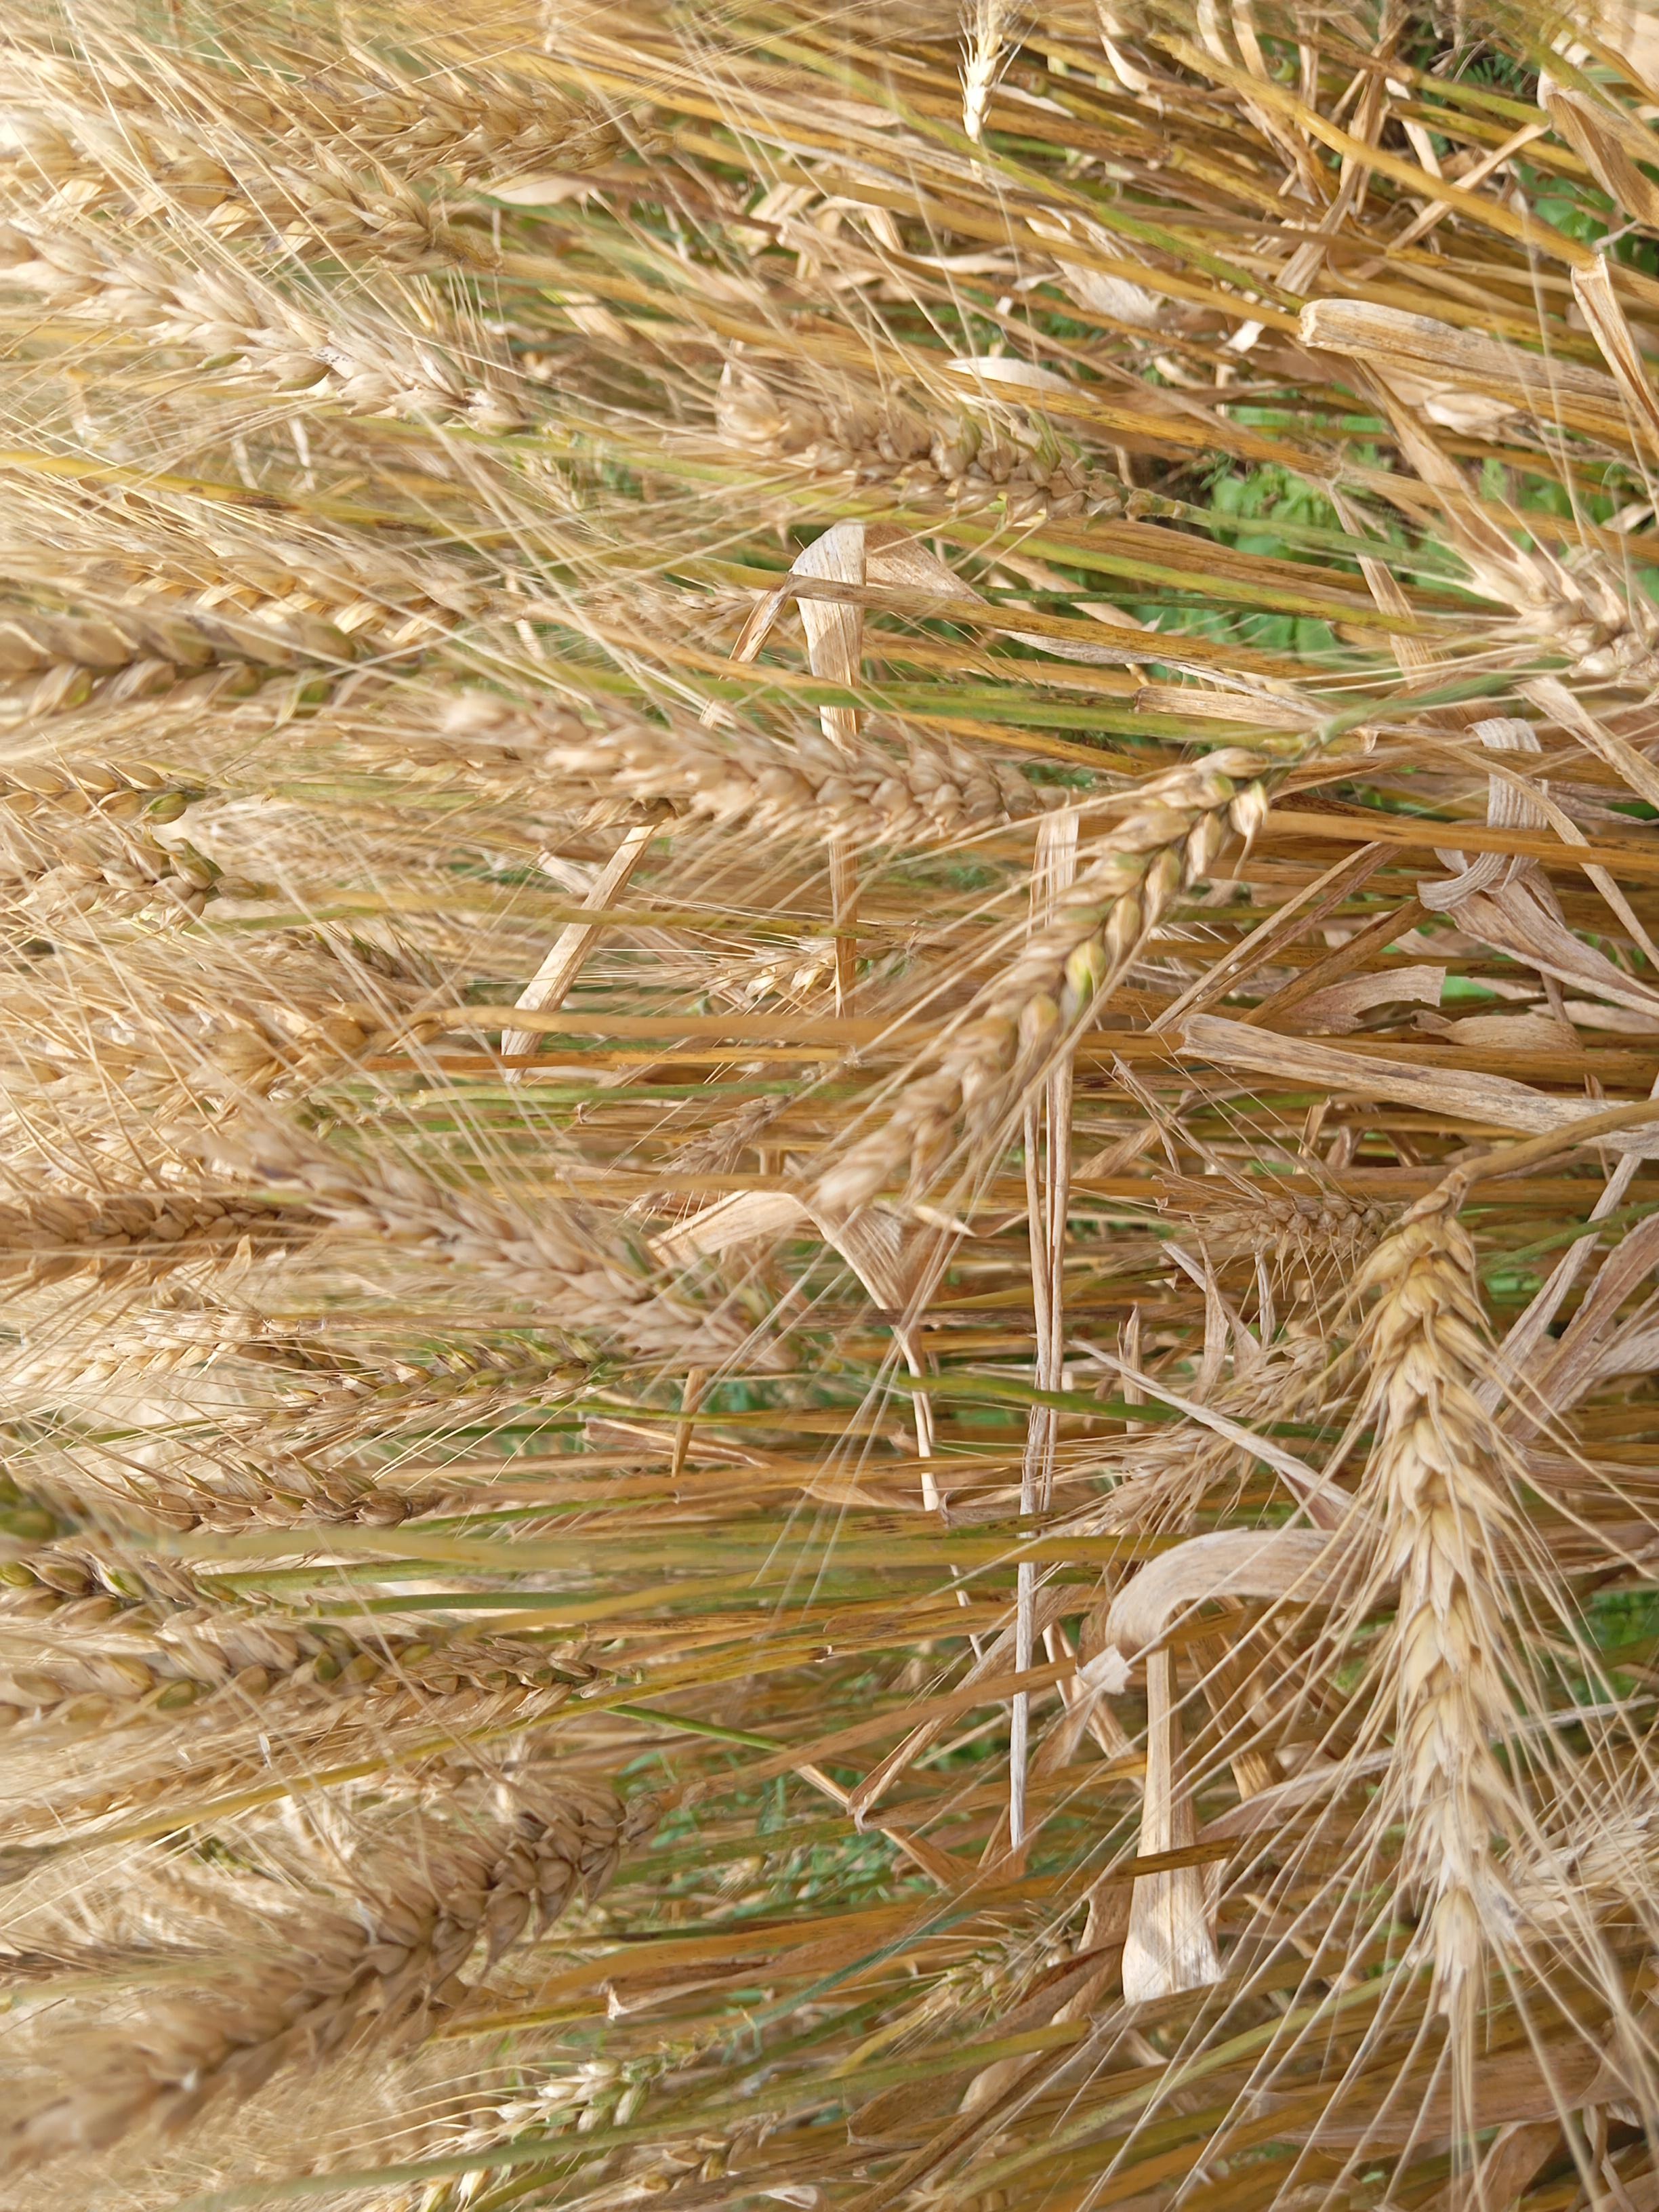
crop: wheat
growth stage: maturity
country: Kenya
